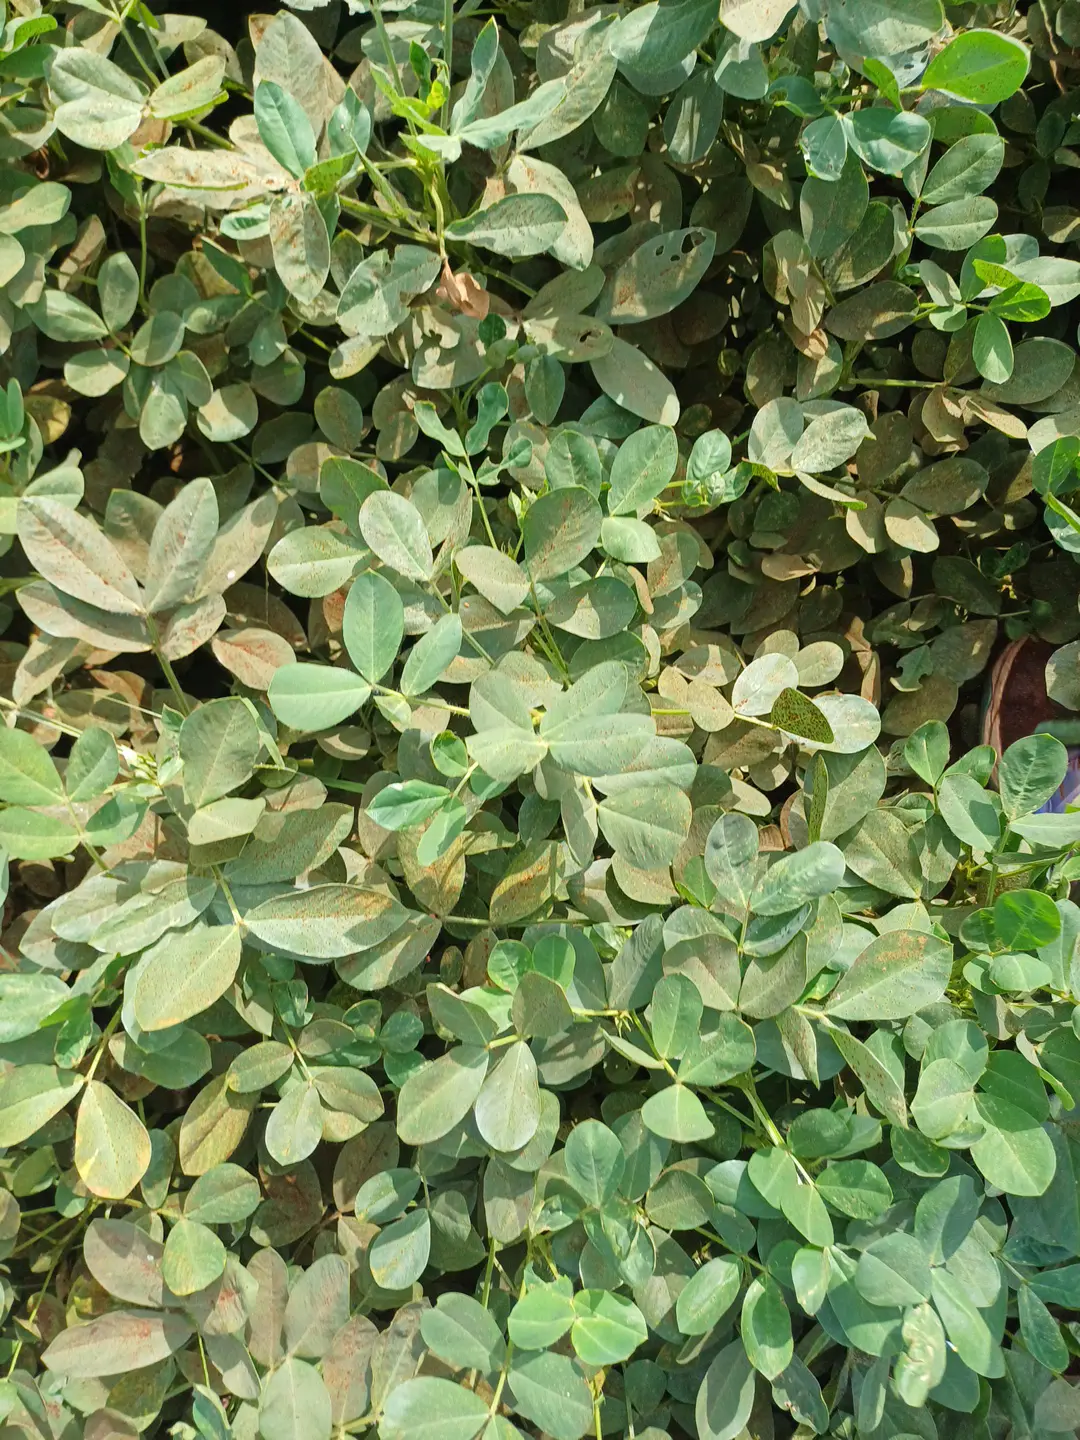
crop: groundnut
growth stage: pegging
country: Kenya
